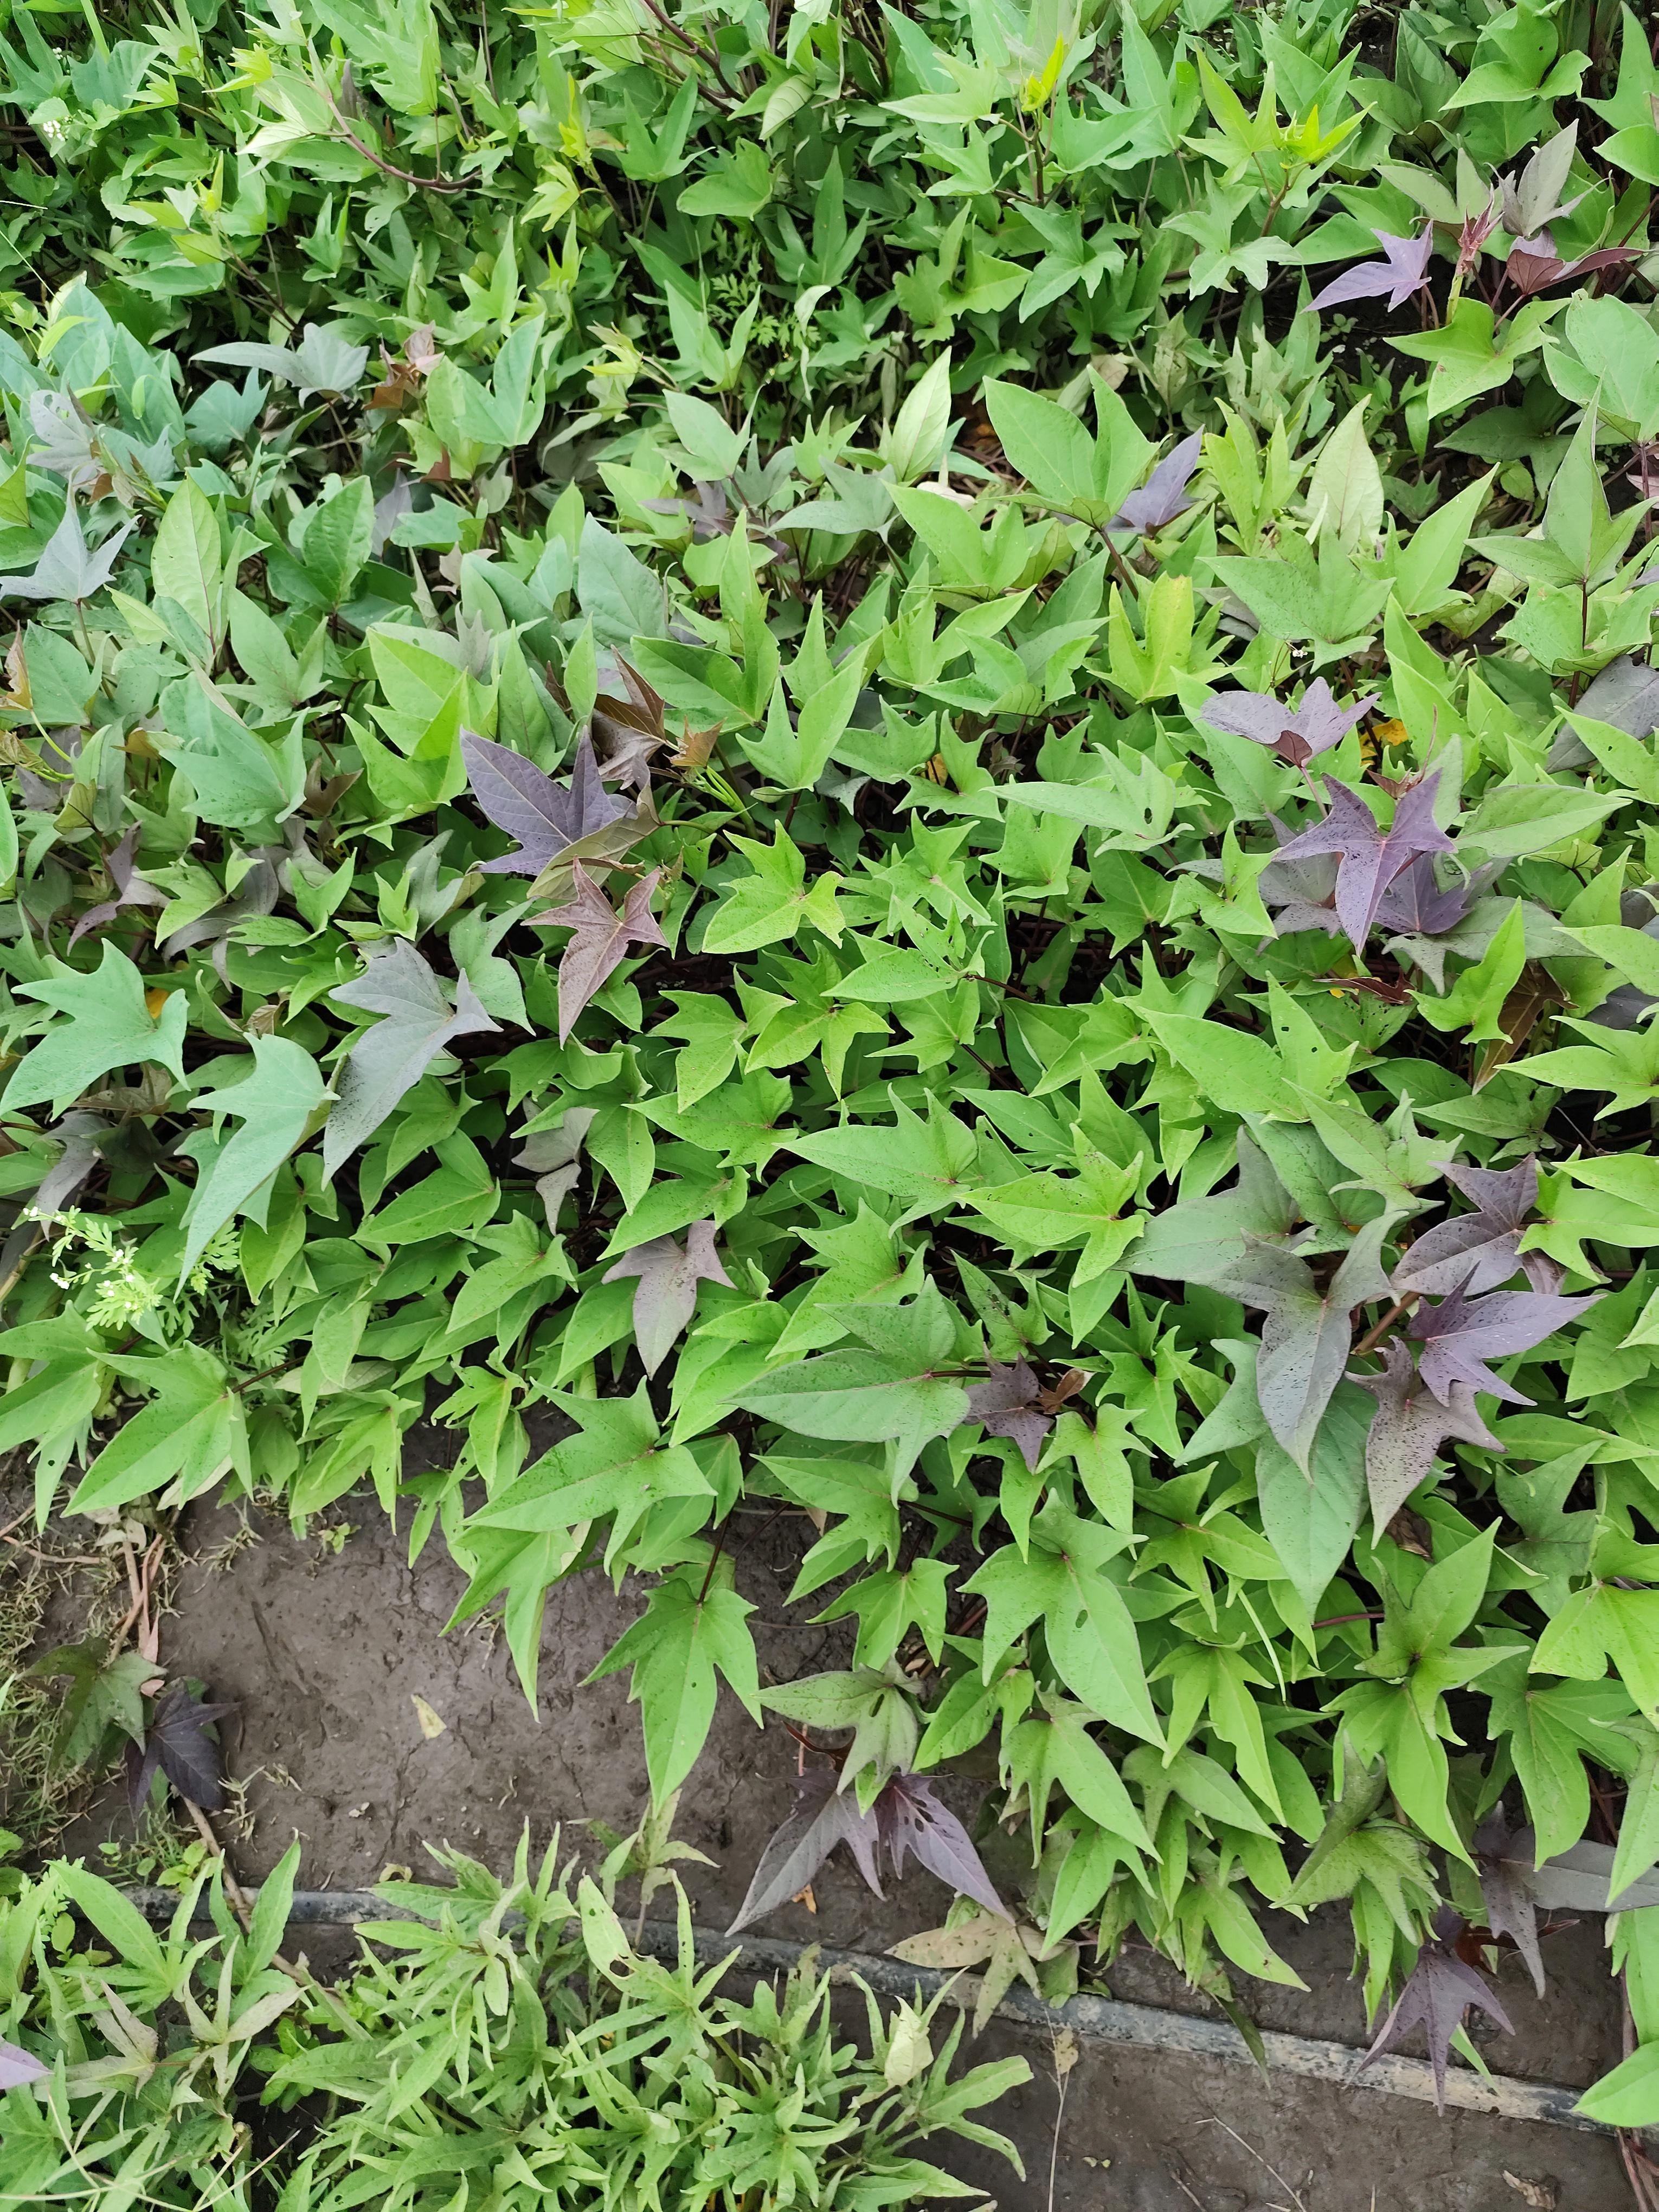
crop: sweet potato
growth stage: vegetative
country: Tanzania
